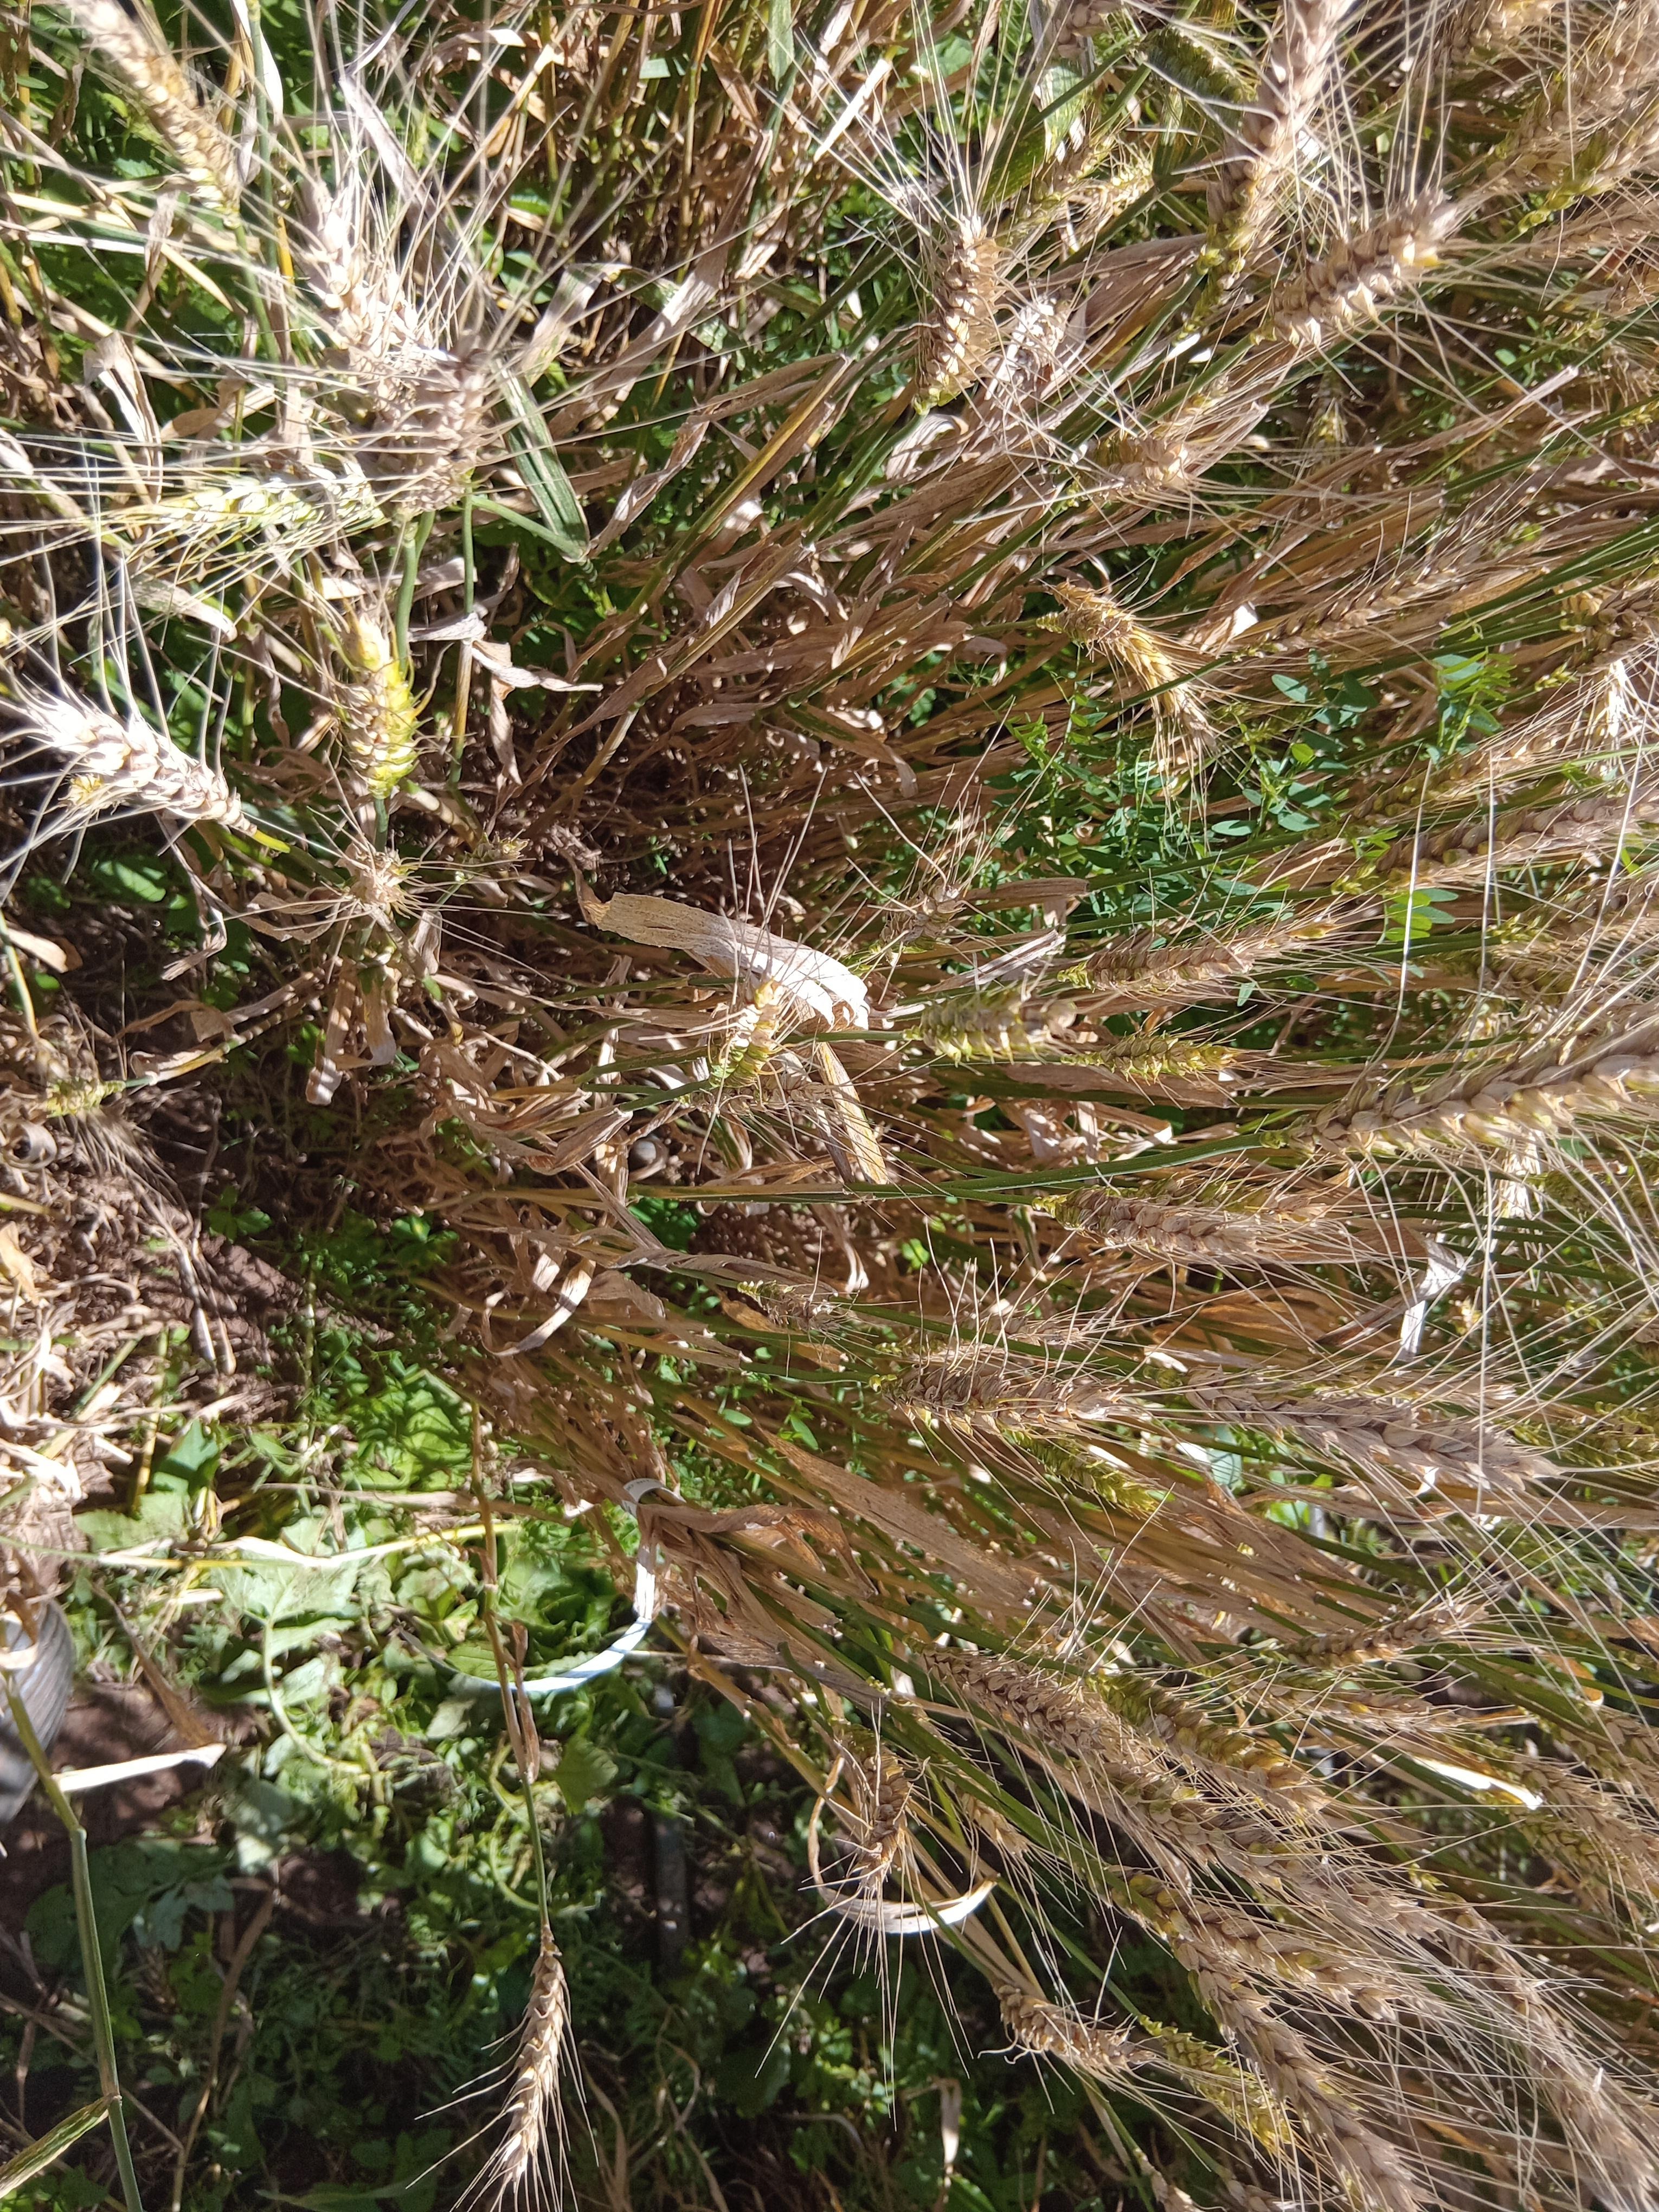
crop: wheat
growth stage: maturity
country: Kenya
